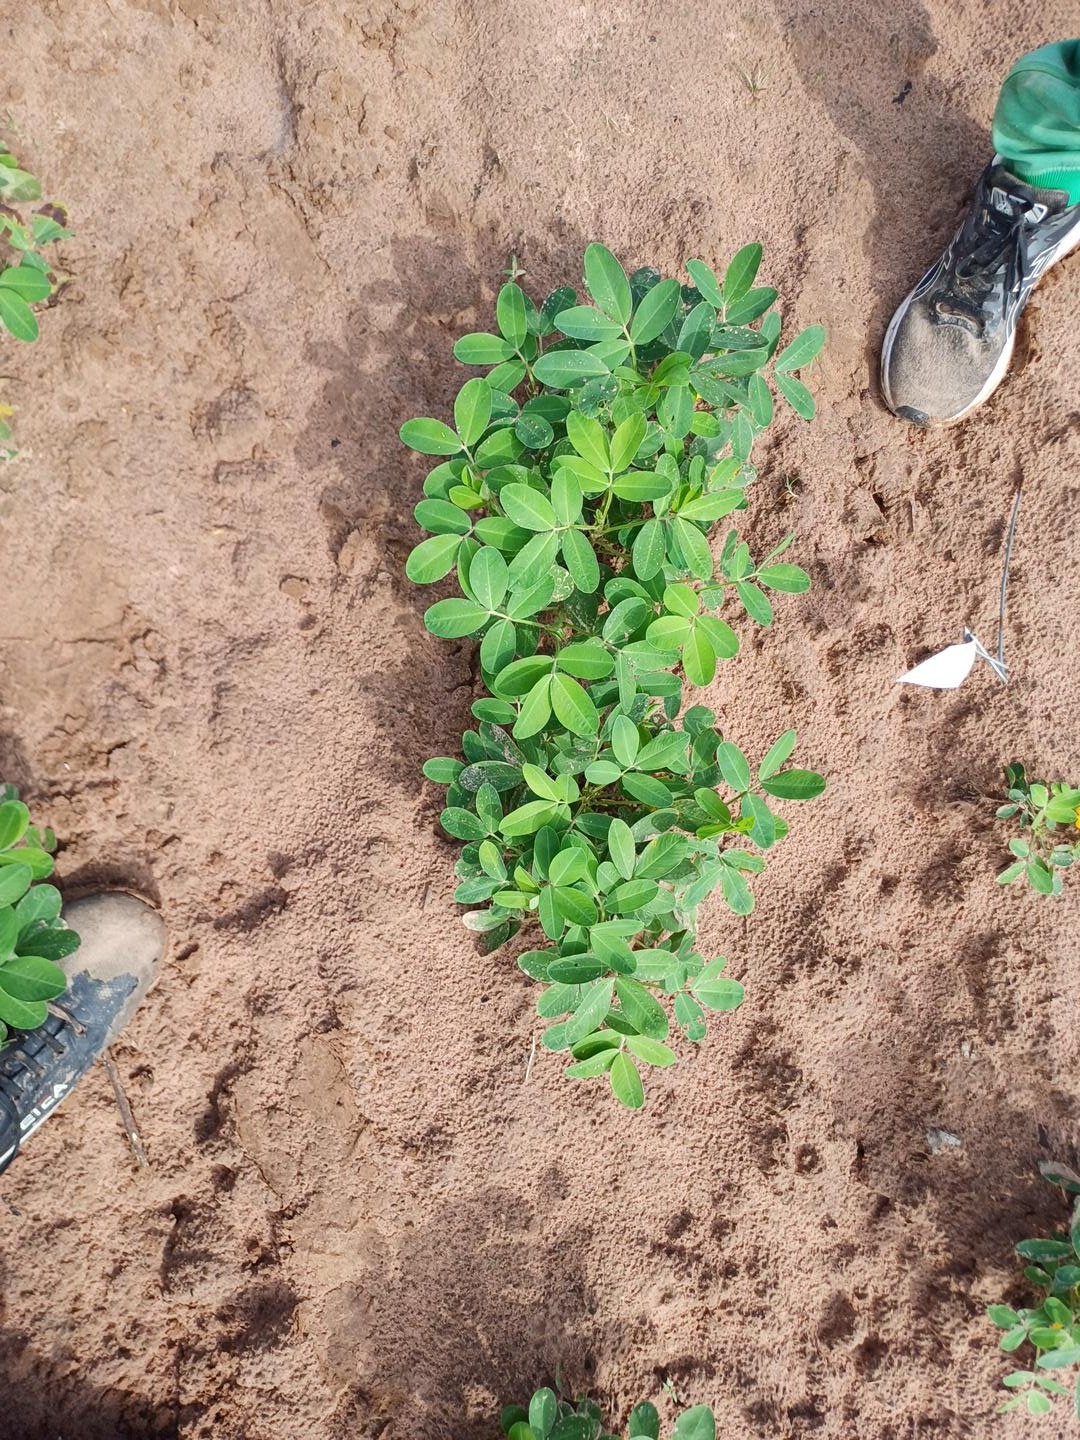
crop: groundnut
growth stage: flowering
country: Senegal
